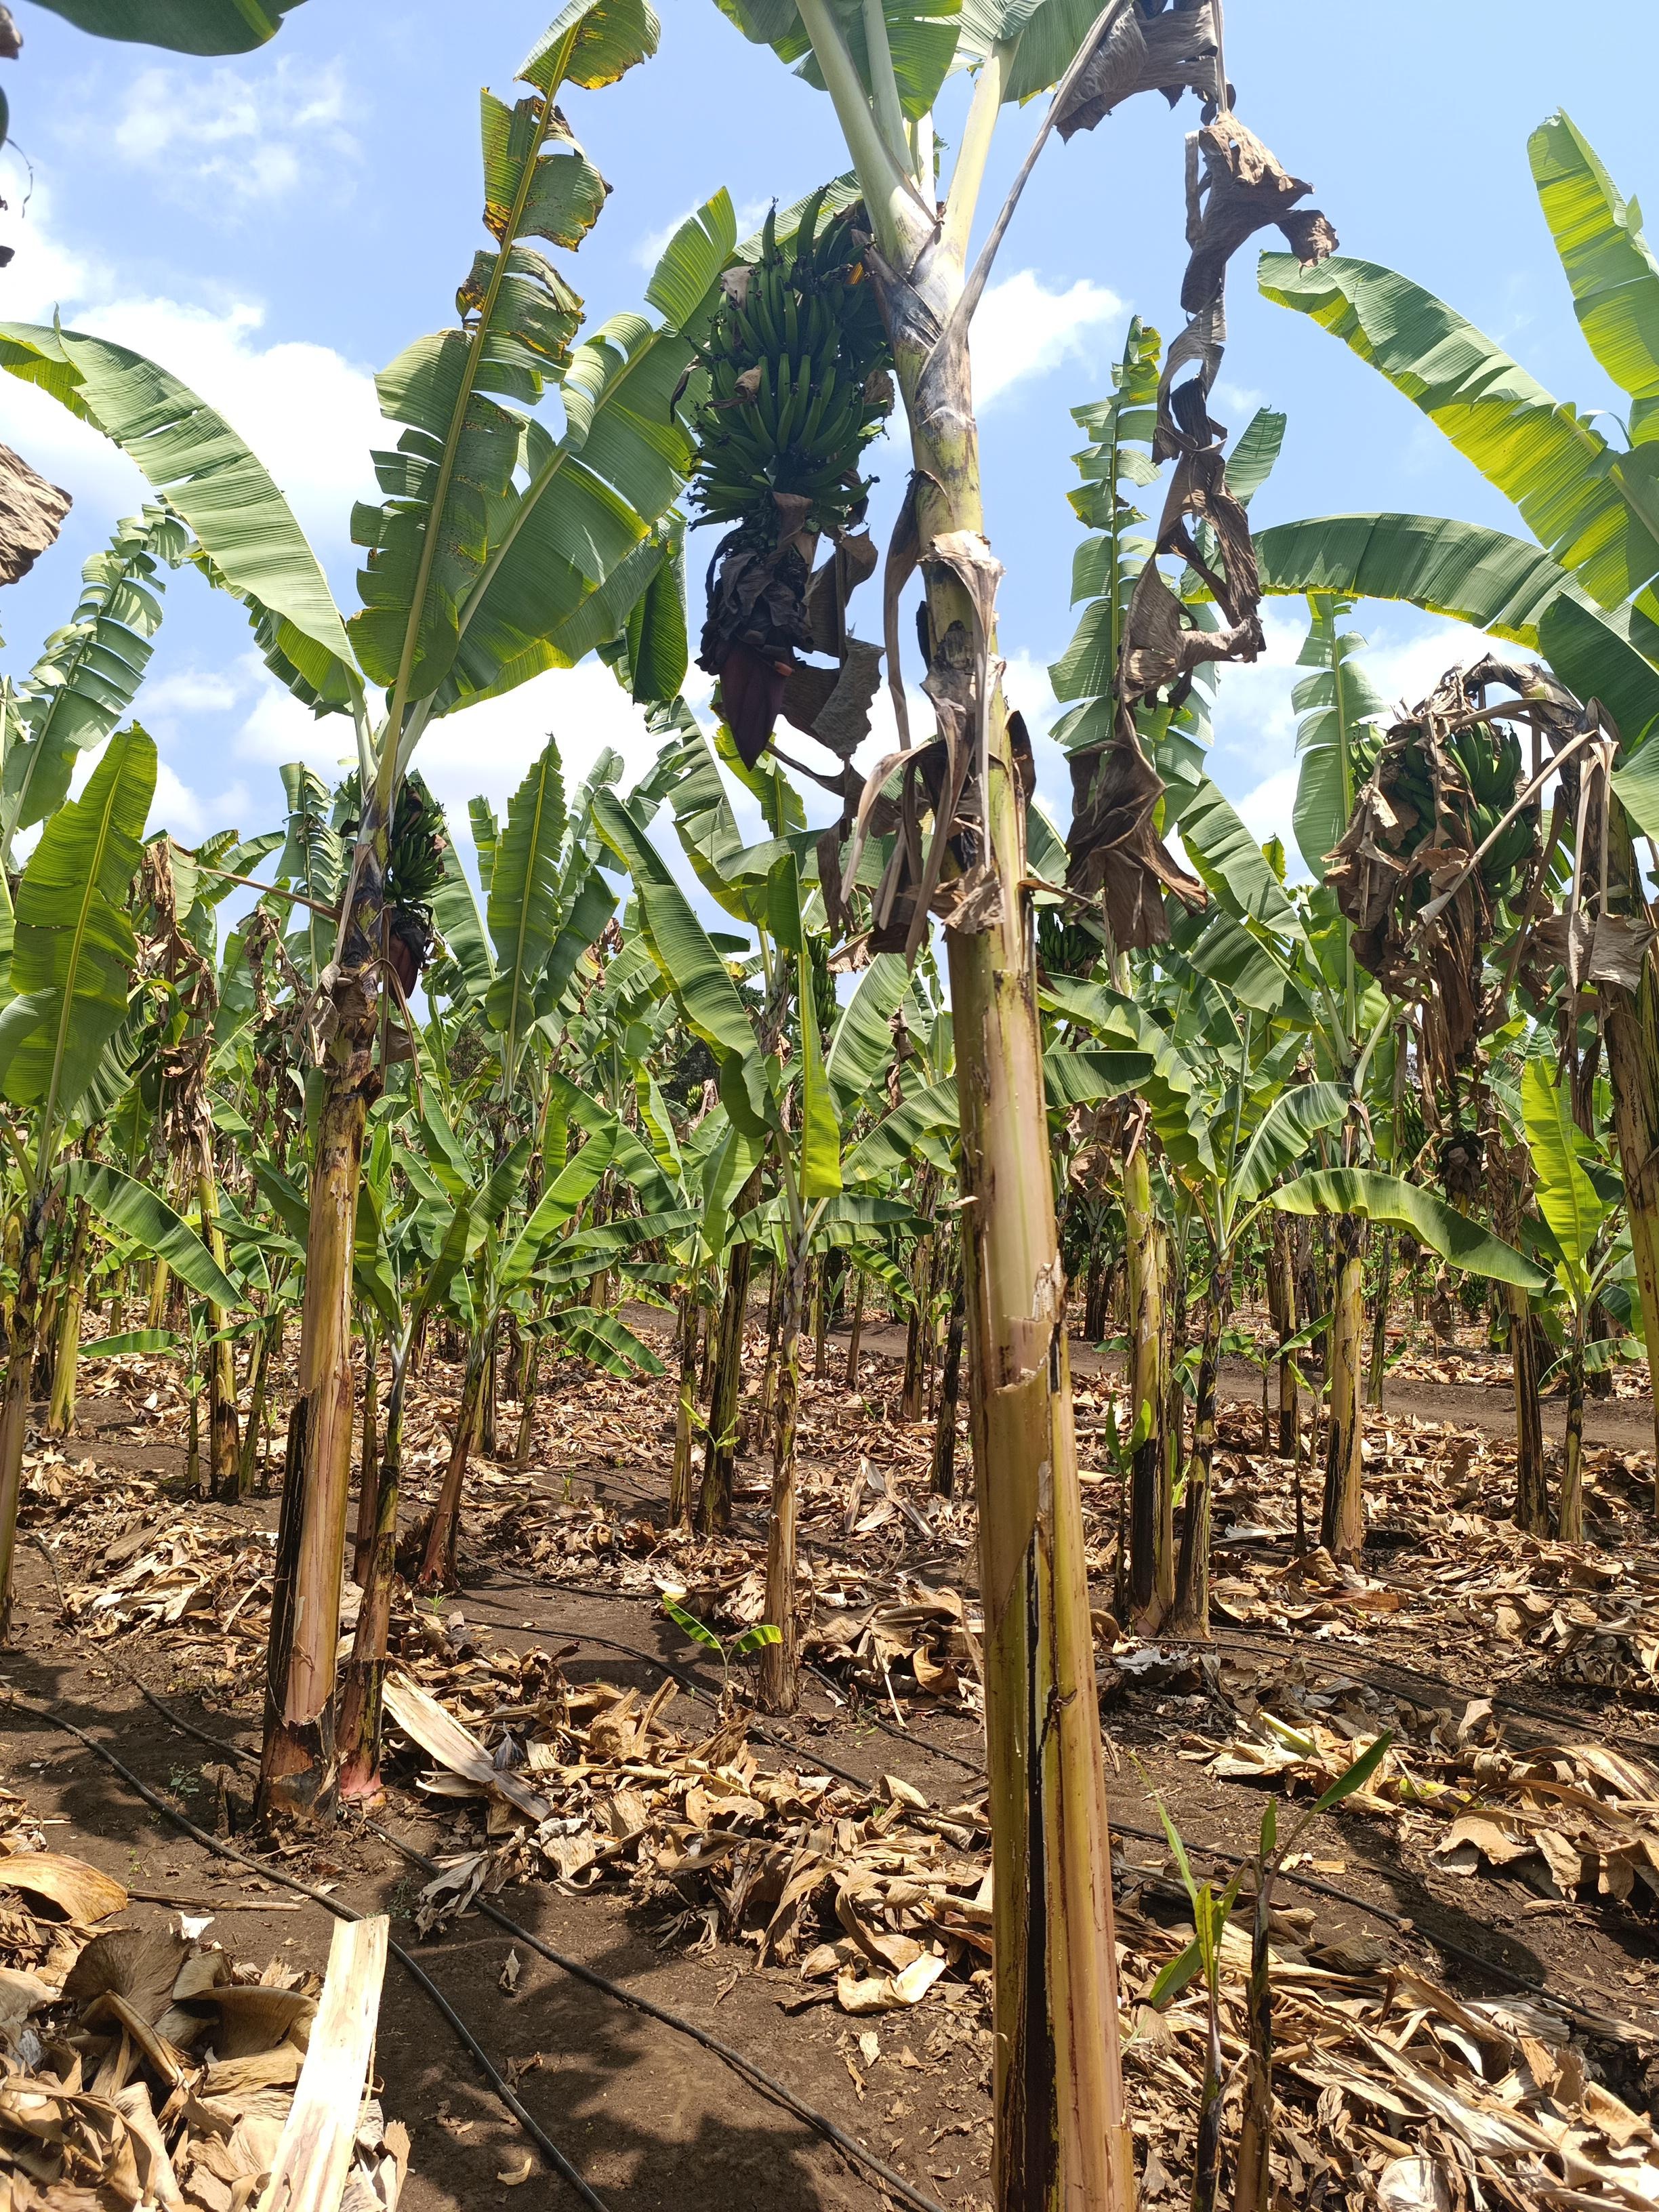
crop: banana
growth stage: development fruit
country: Tanzania
